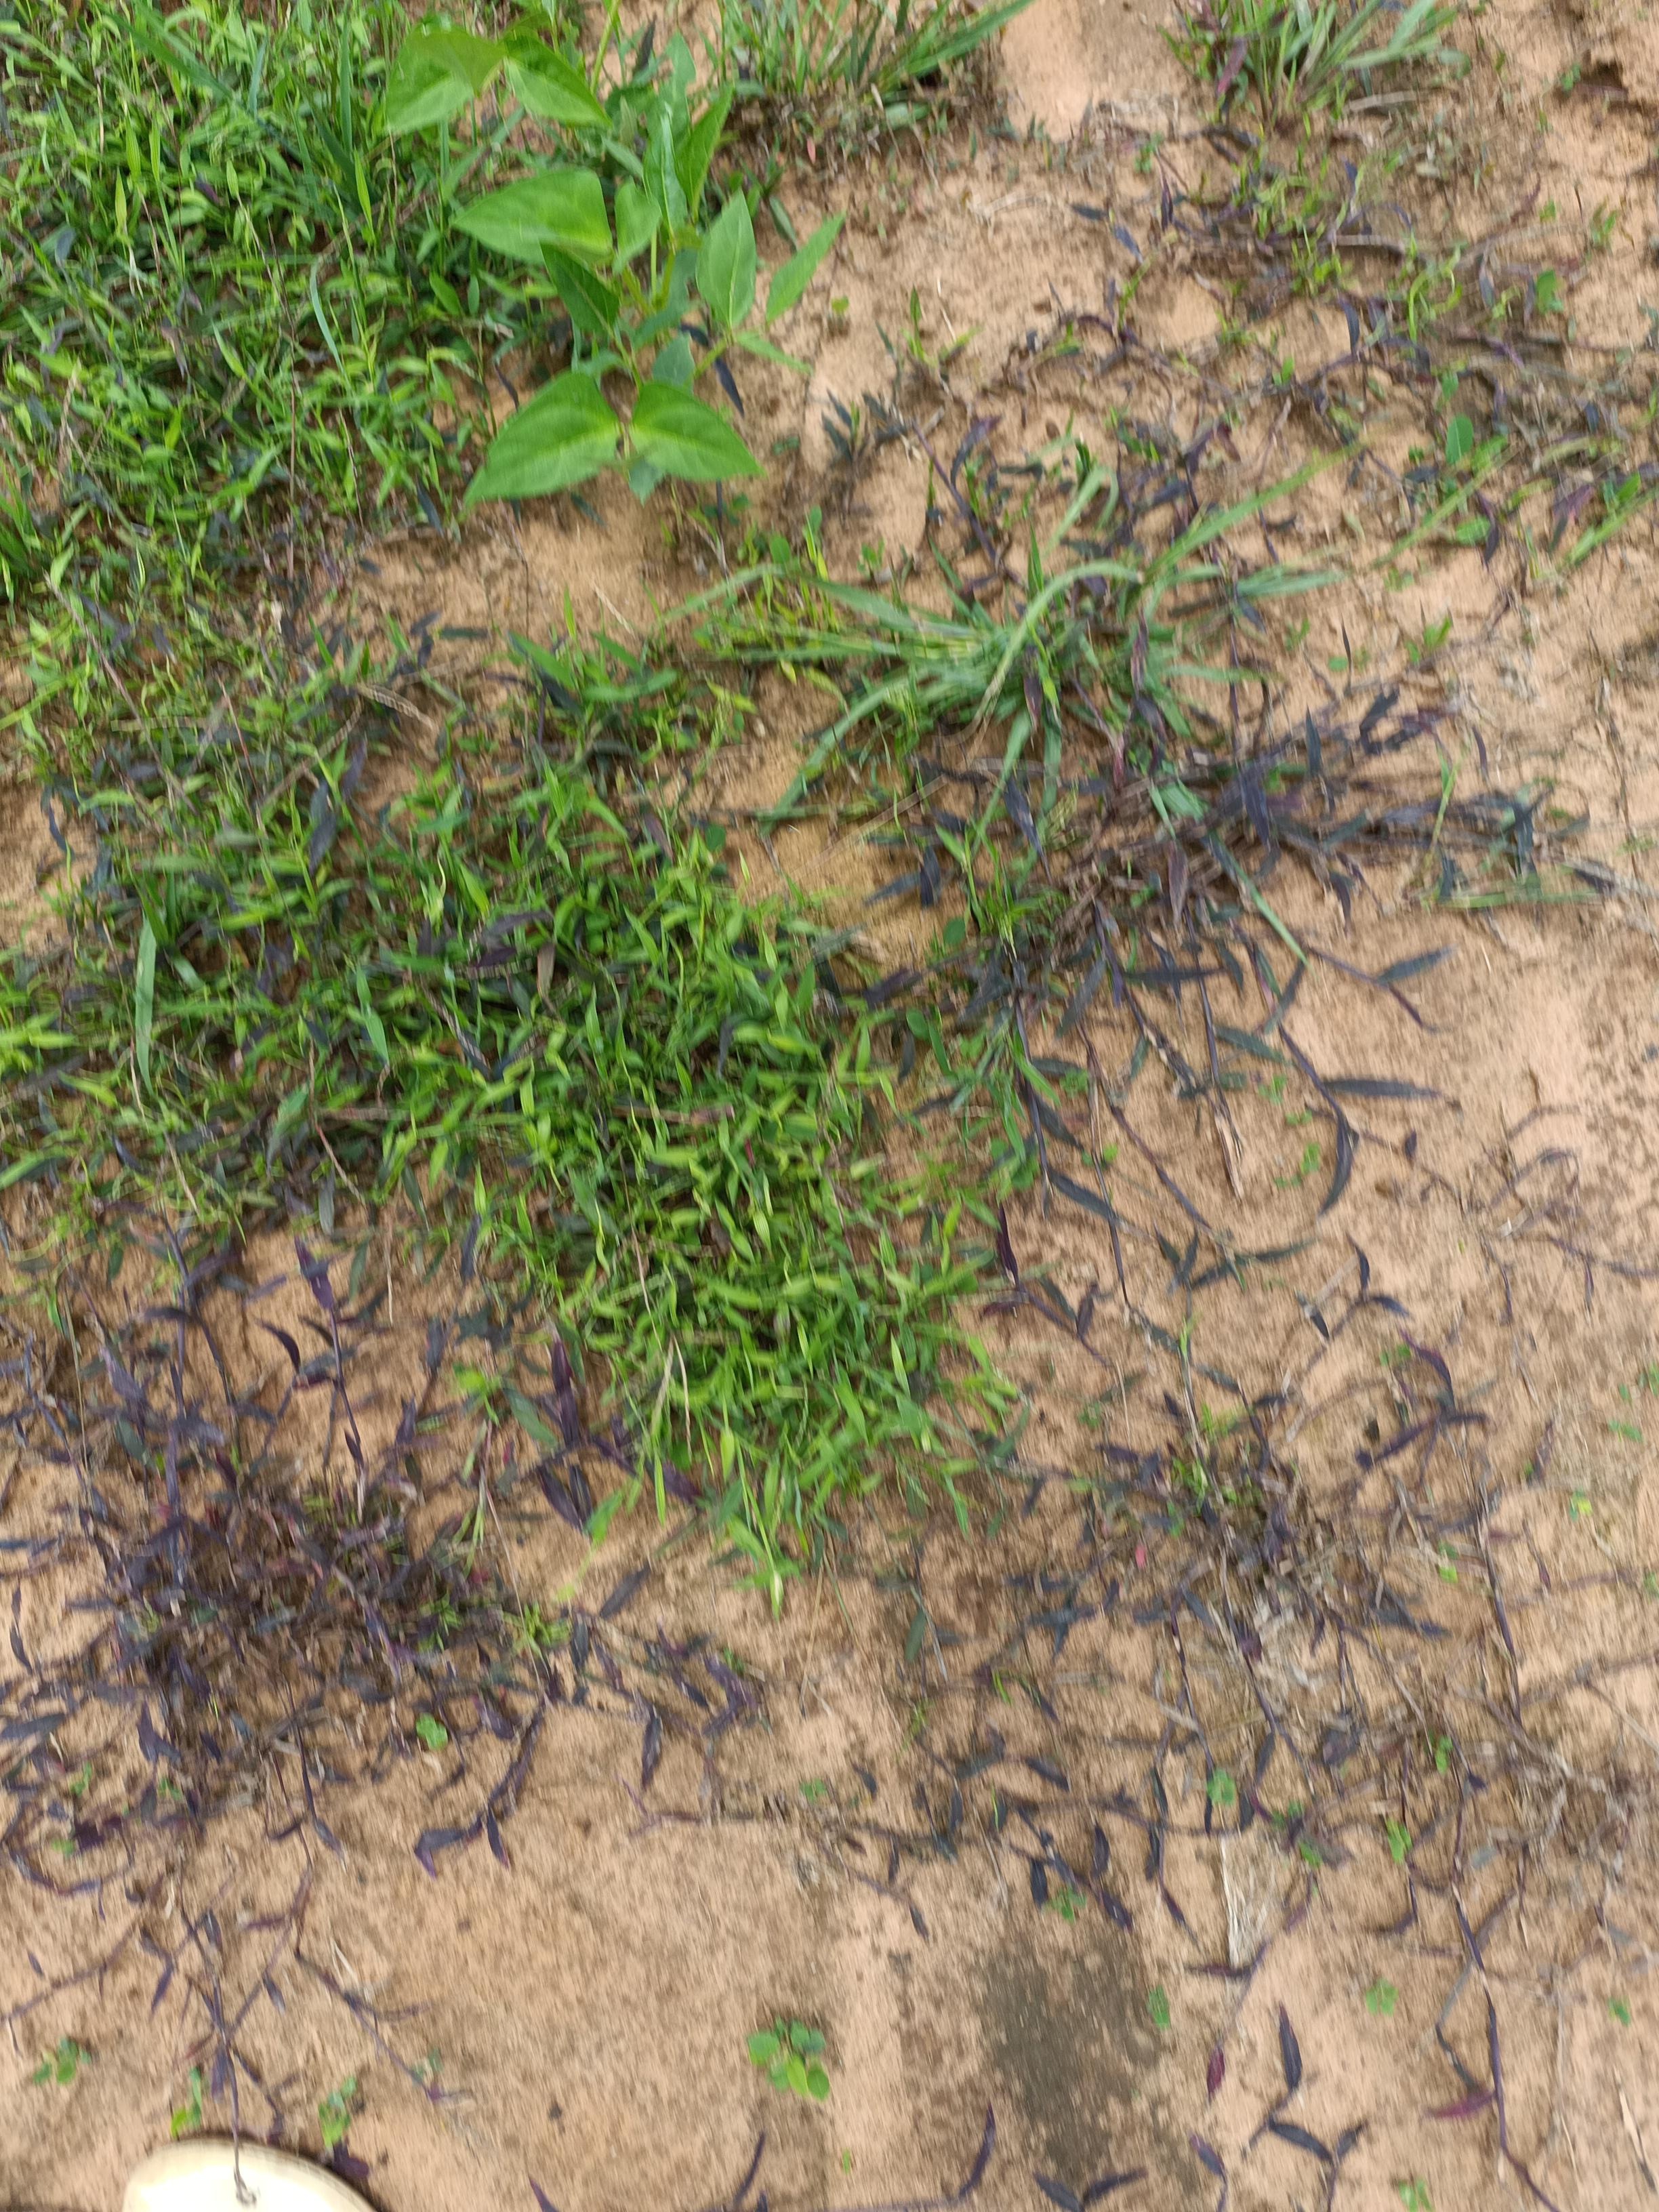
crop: cowpea
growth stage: emergence
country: Nigeria
